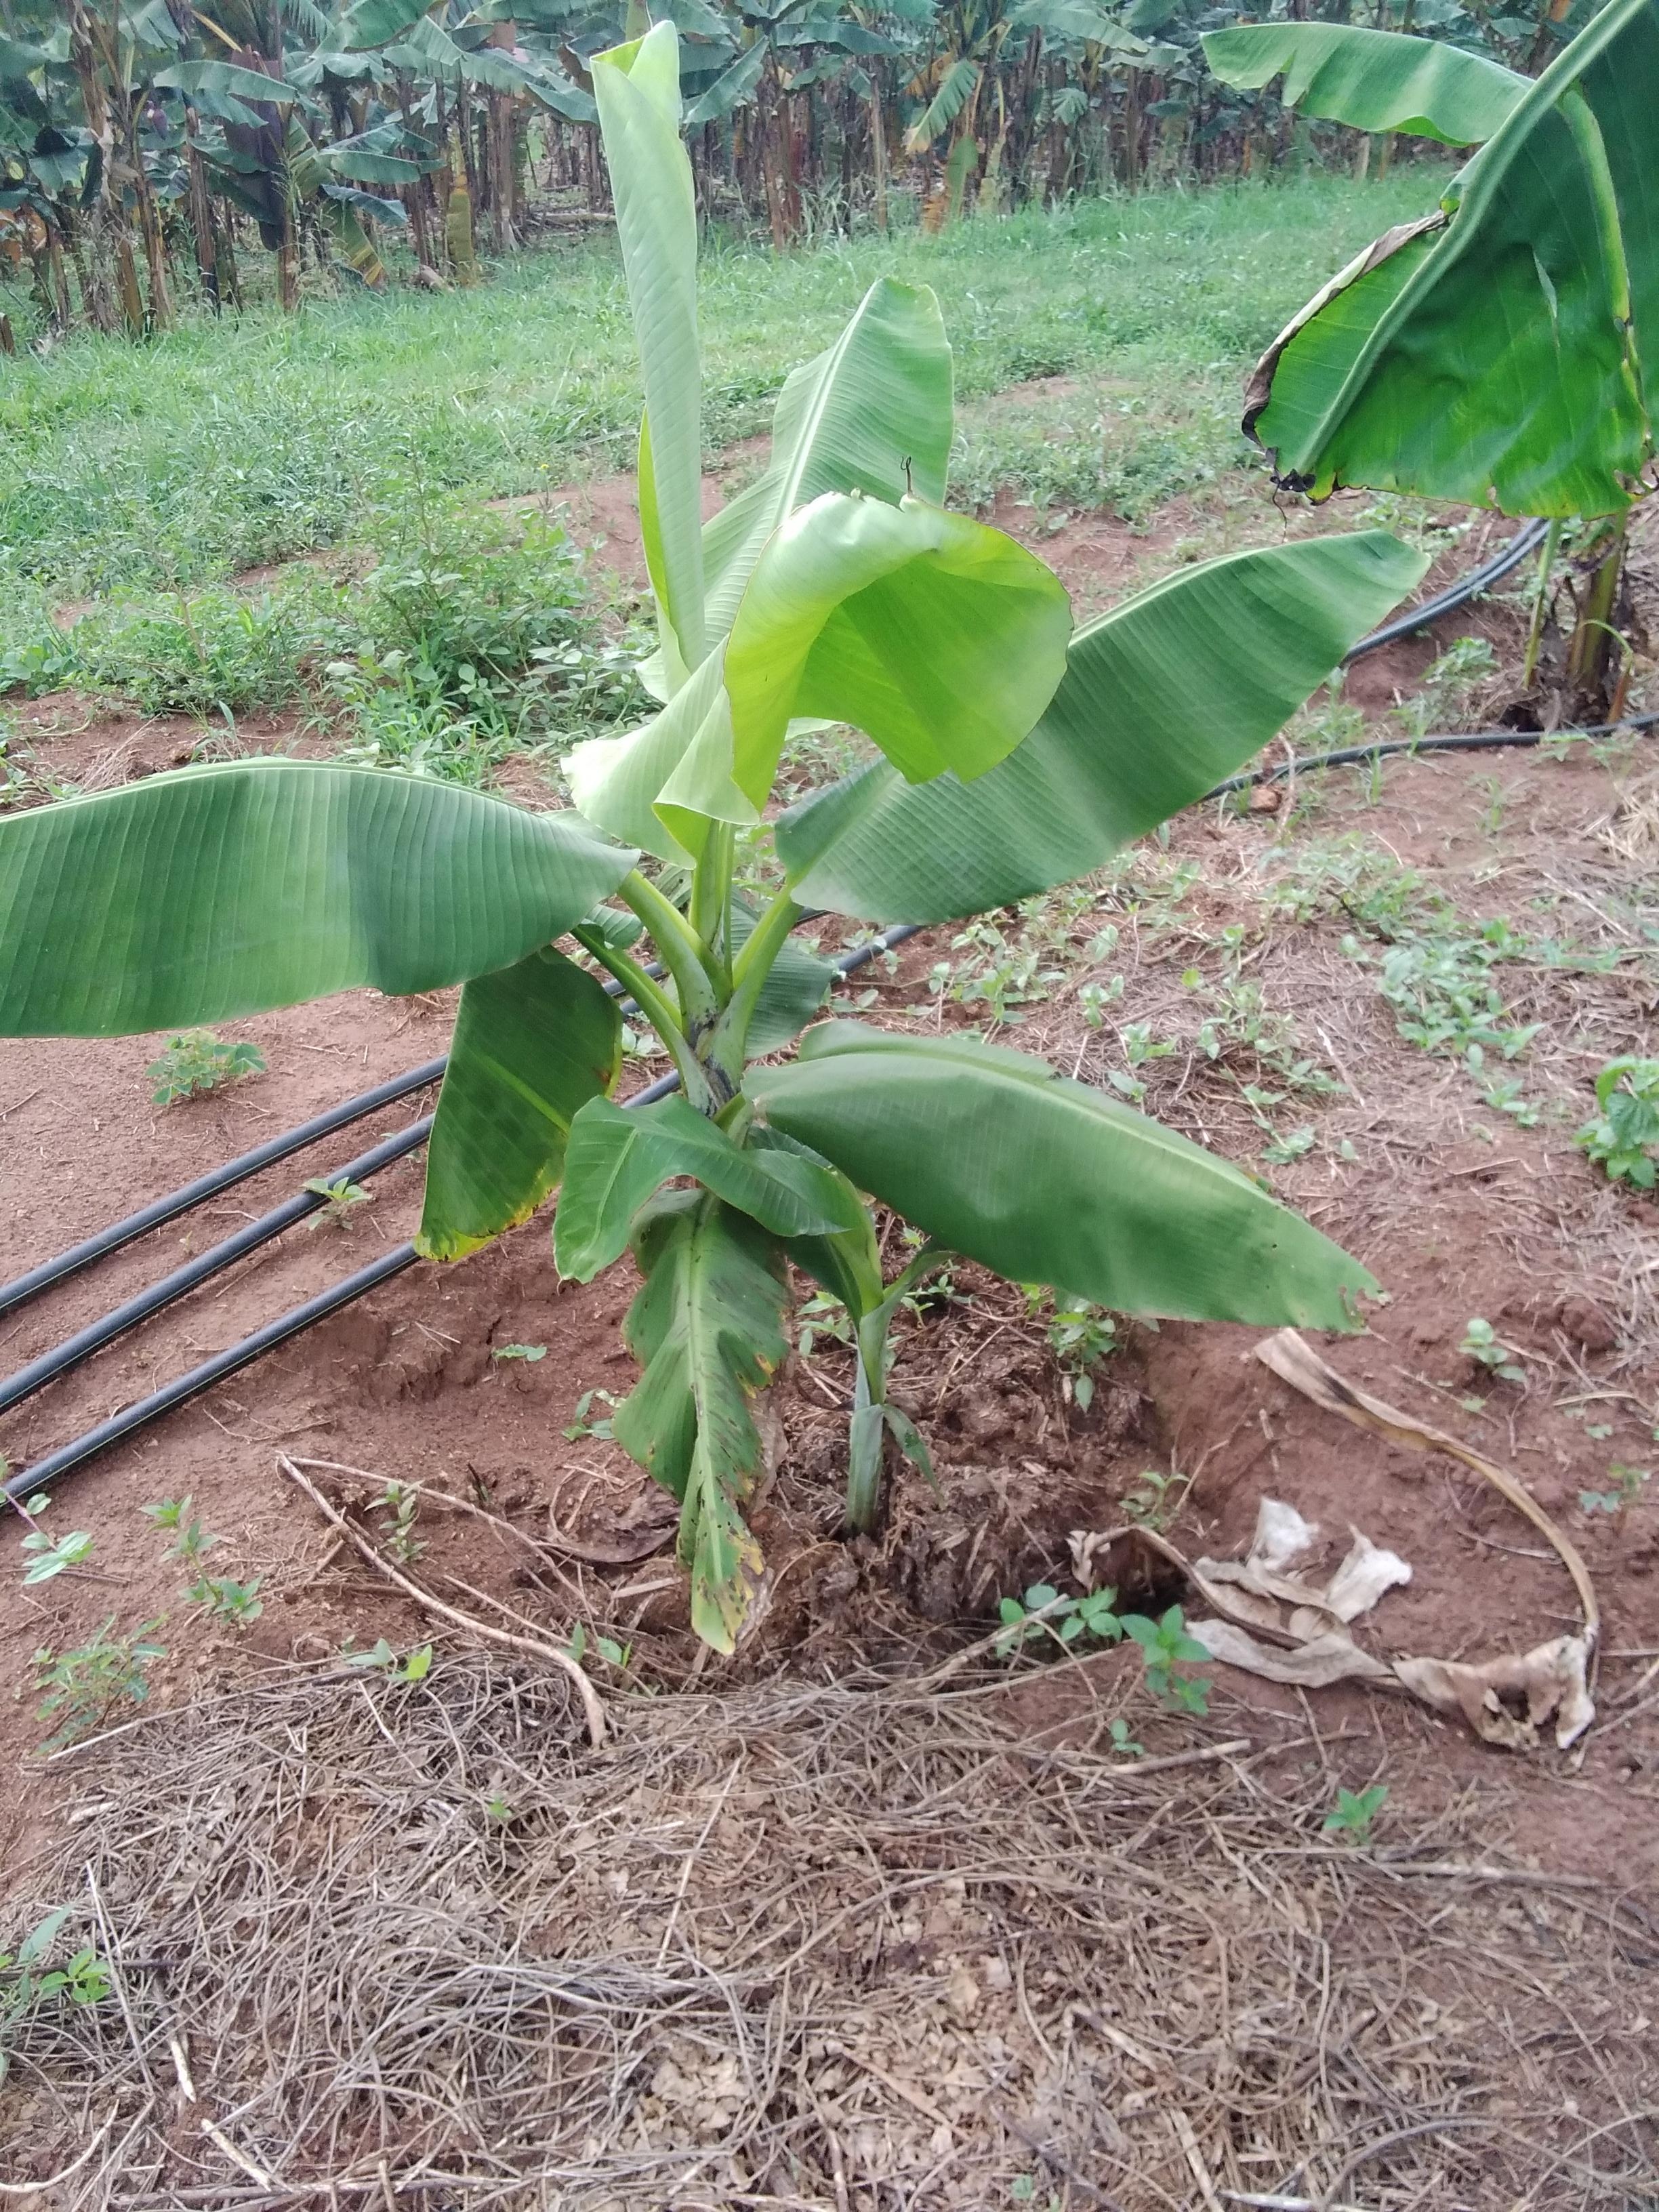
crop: banana
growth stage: vegetative
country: Tanzania
